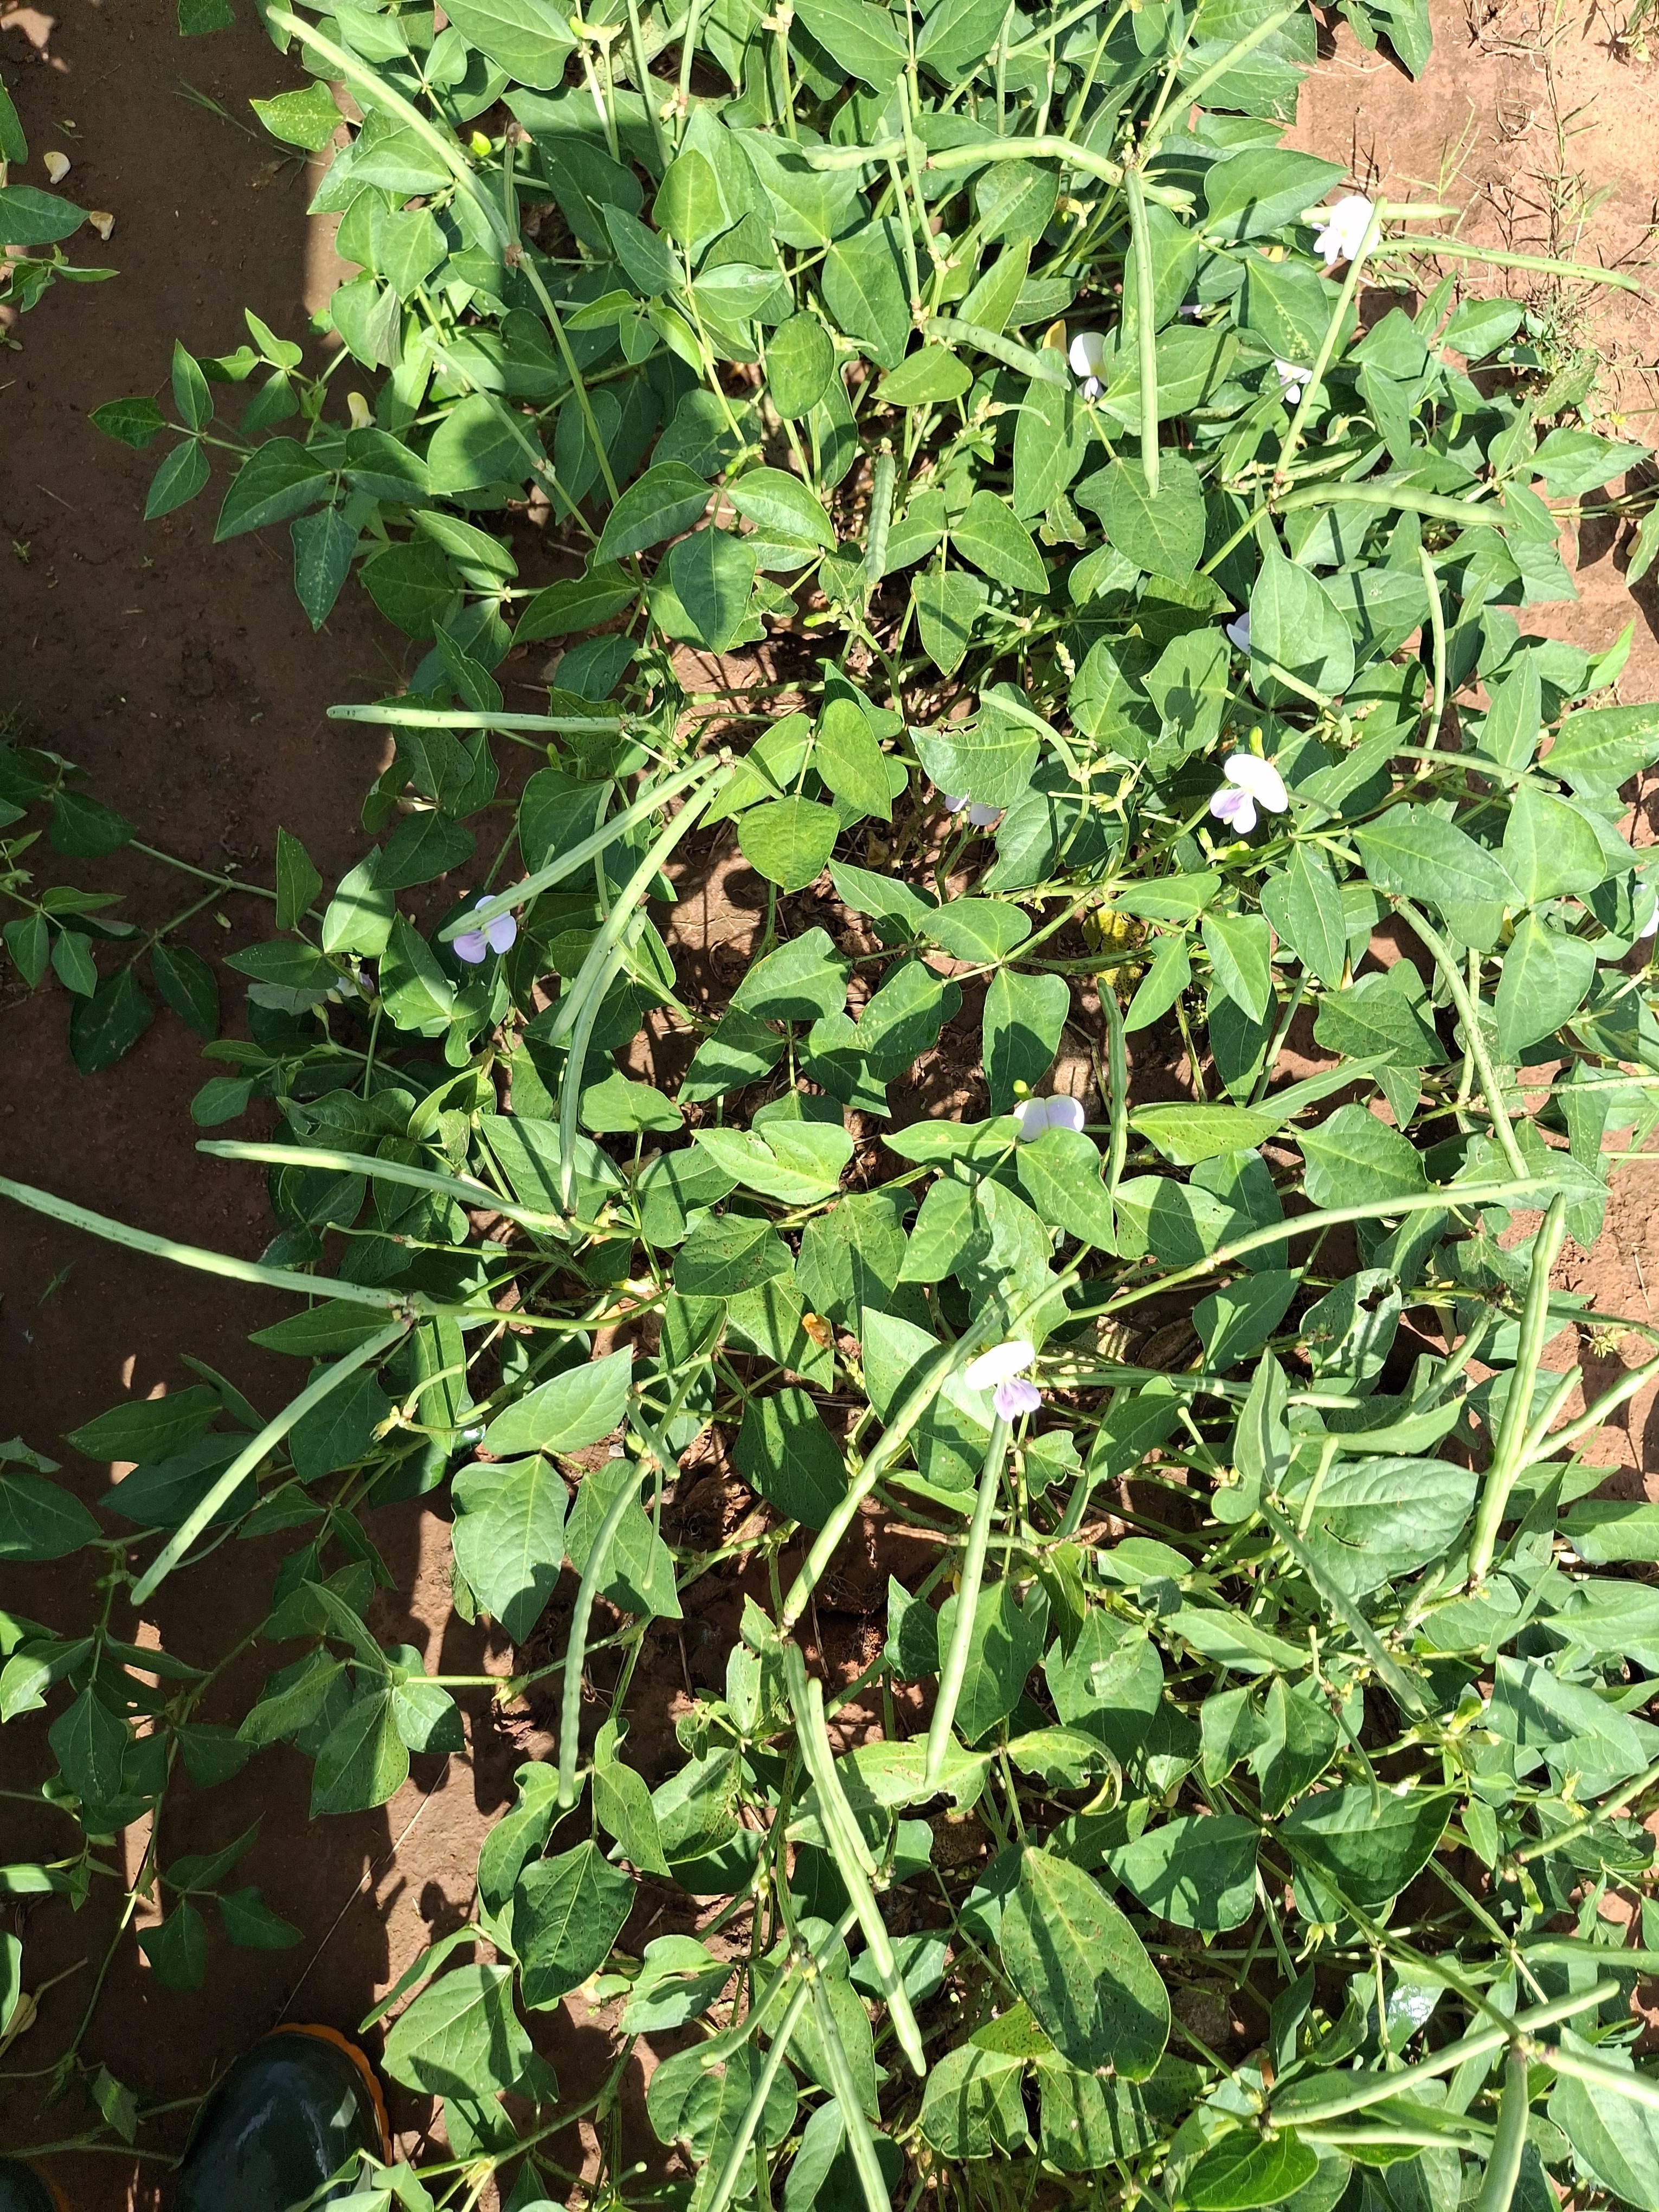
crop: cowpea
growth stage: development pod
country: Nigeria
